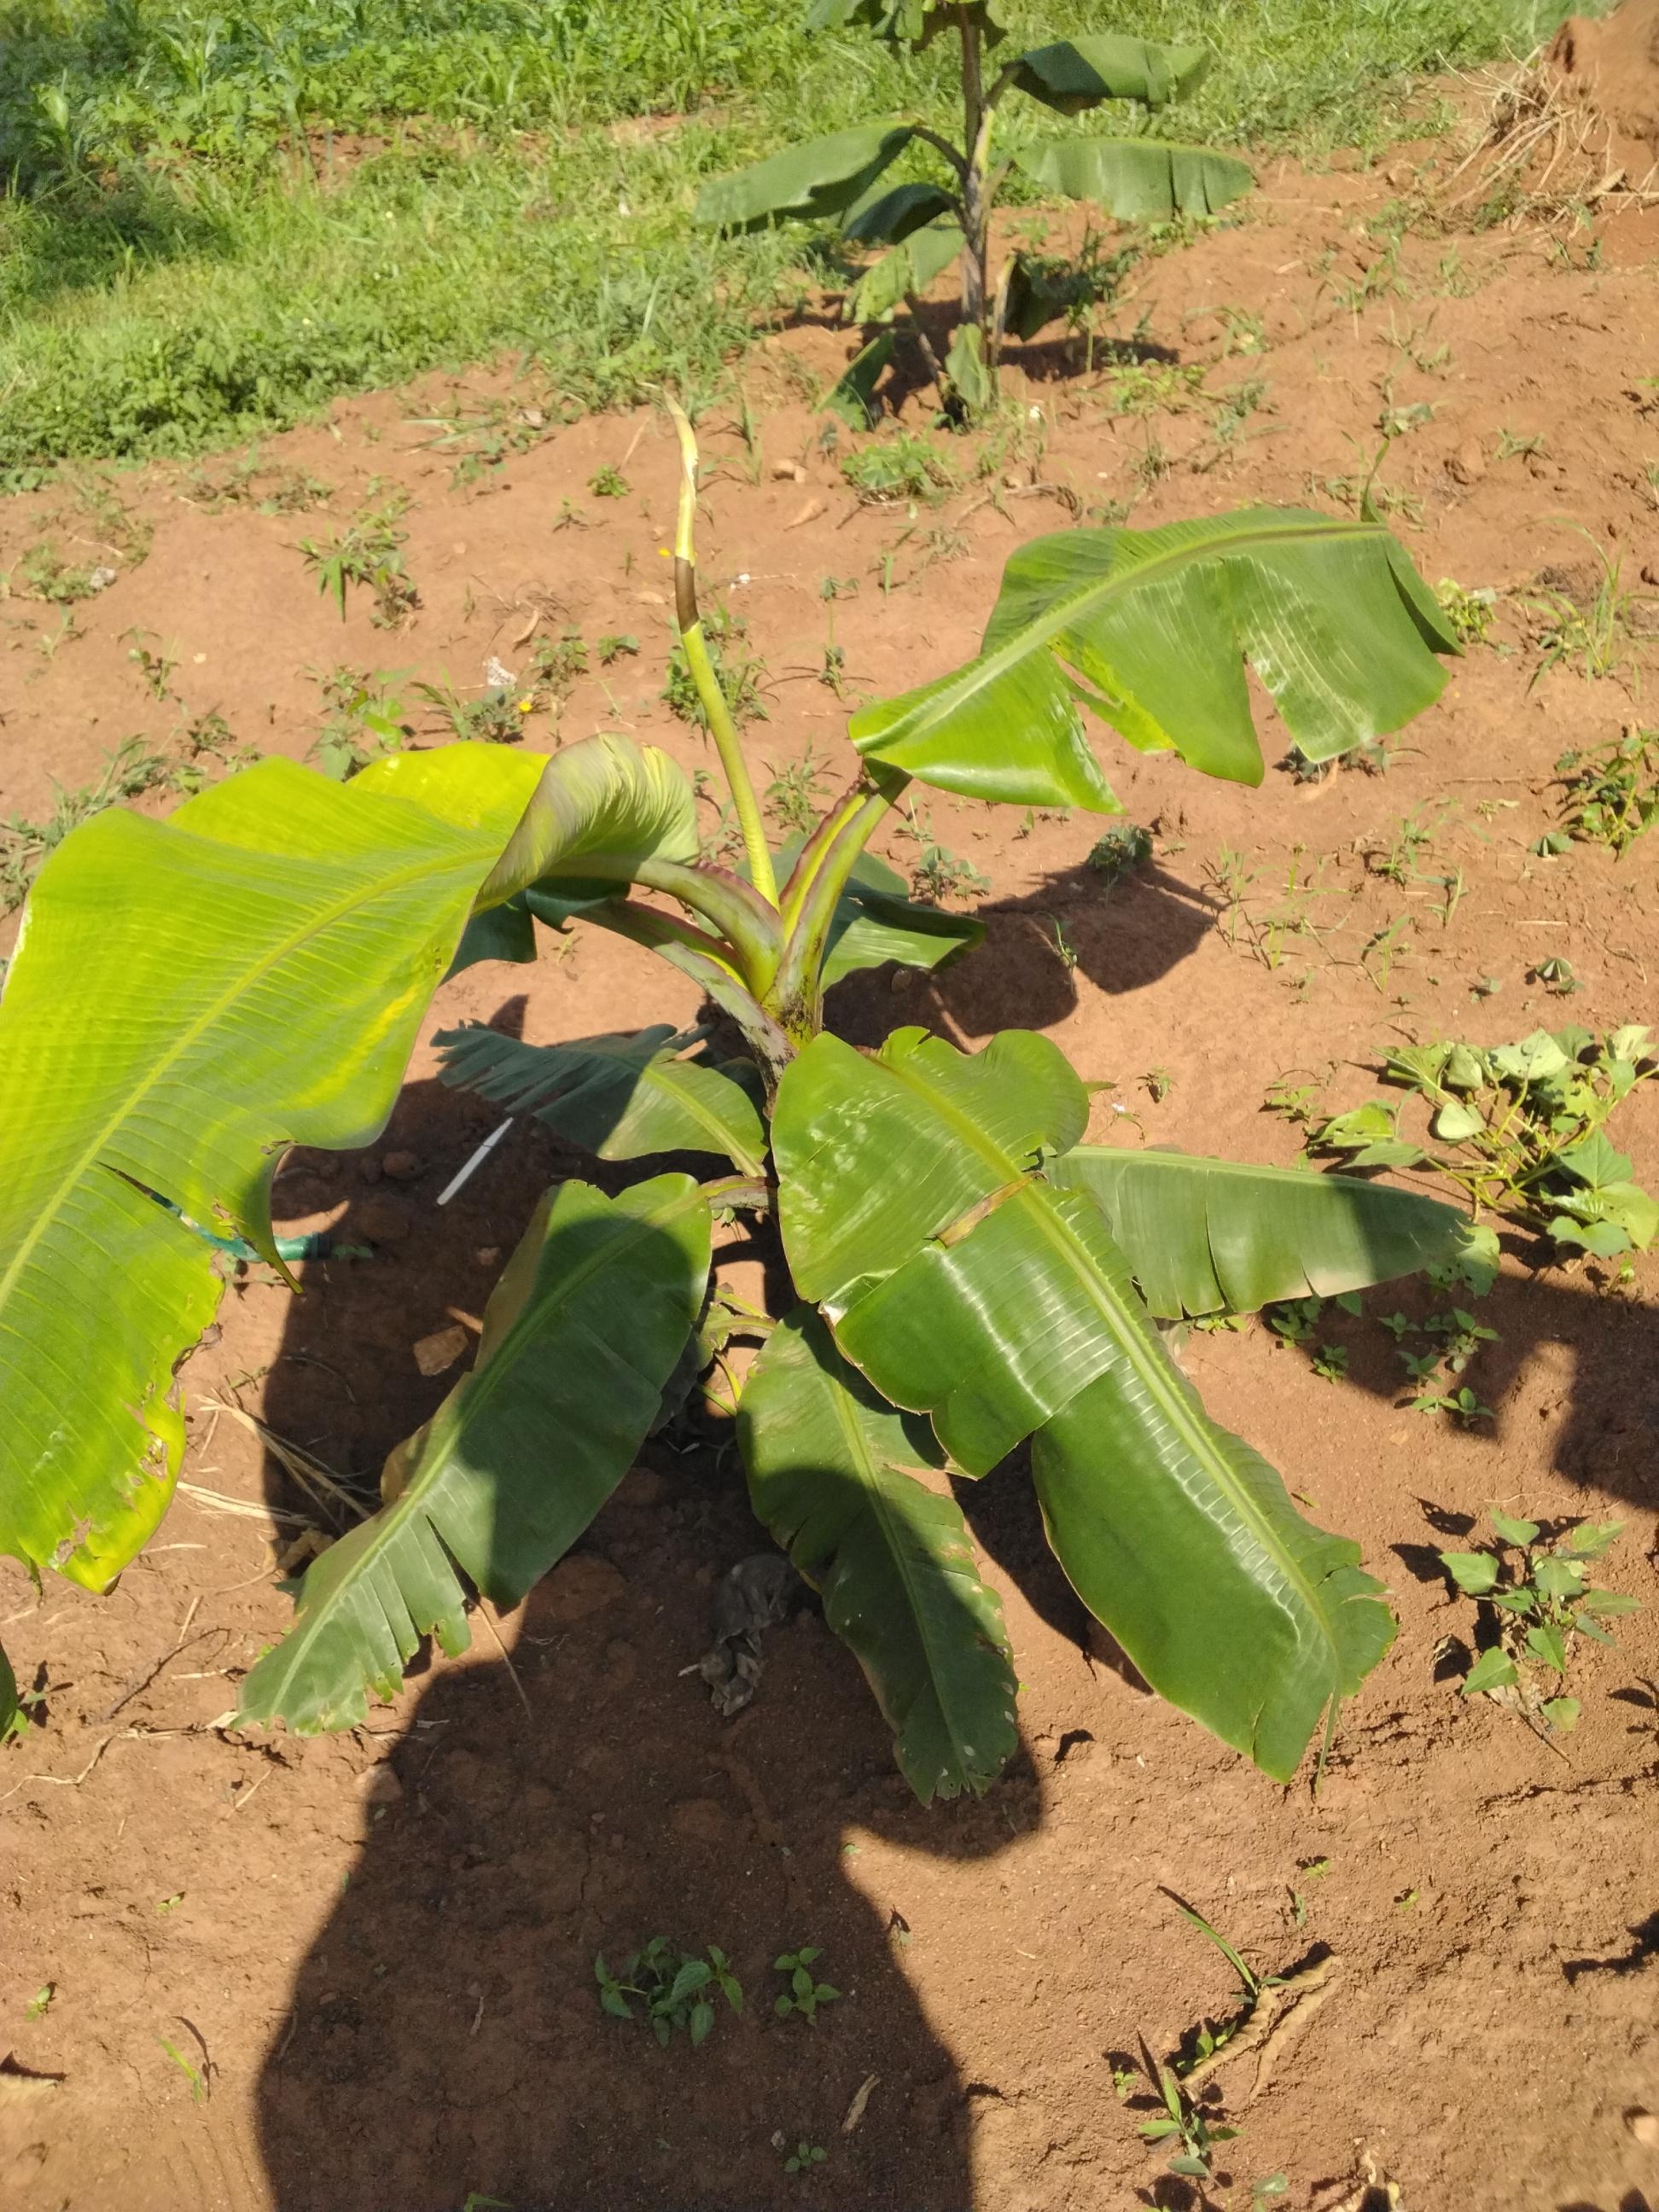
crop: banana
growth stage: vegetative
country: Uganda
